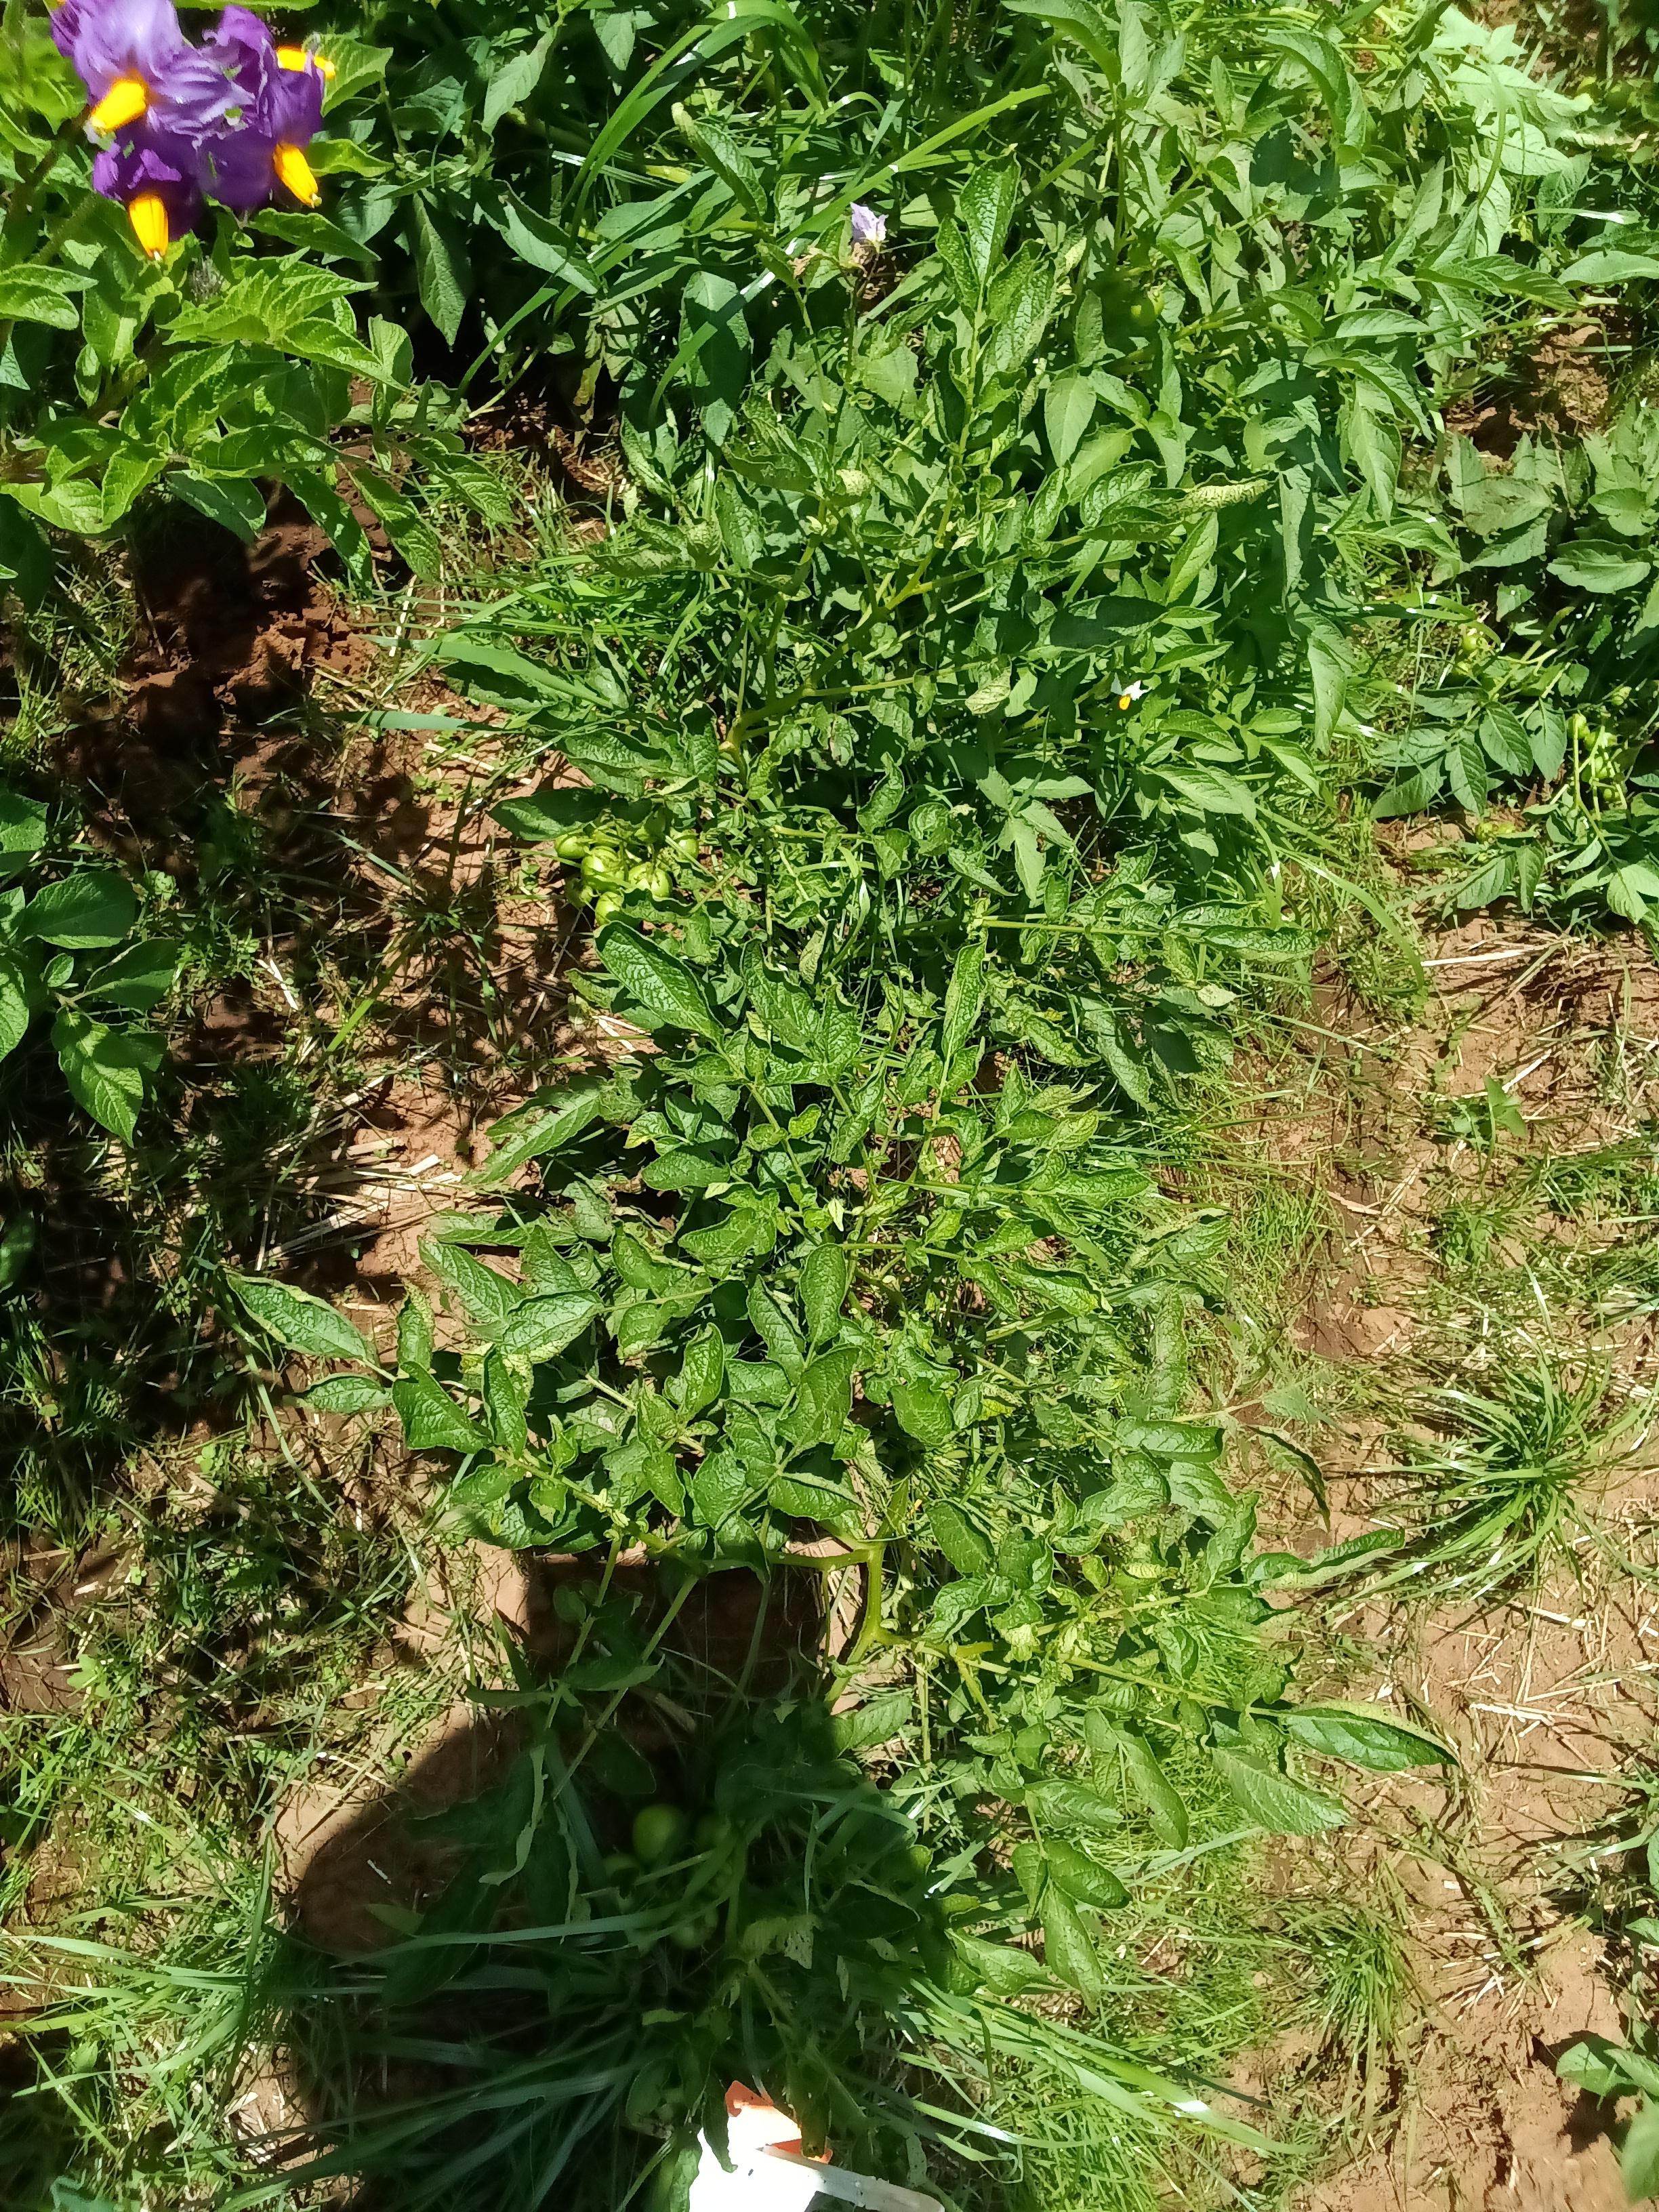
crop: potato
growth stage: flowering
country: Kenya
